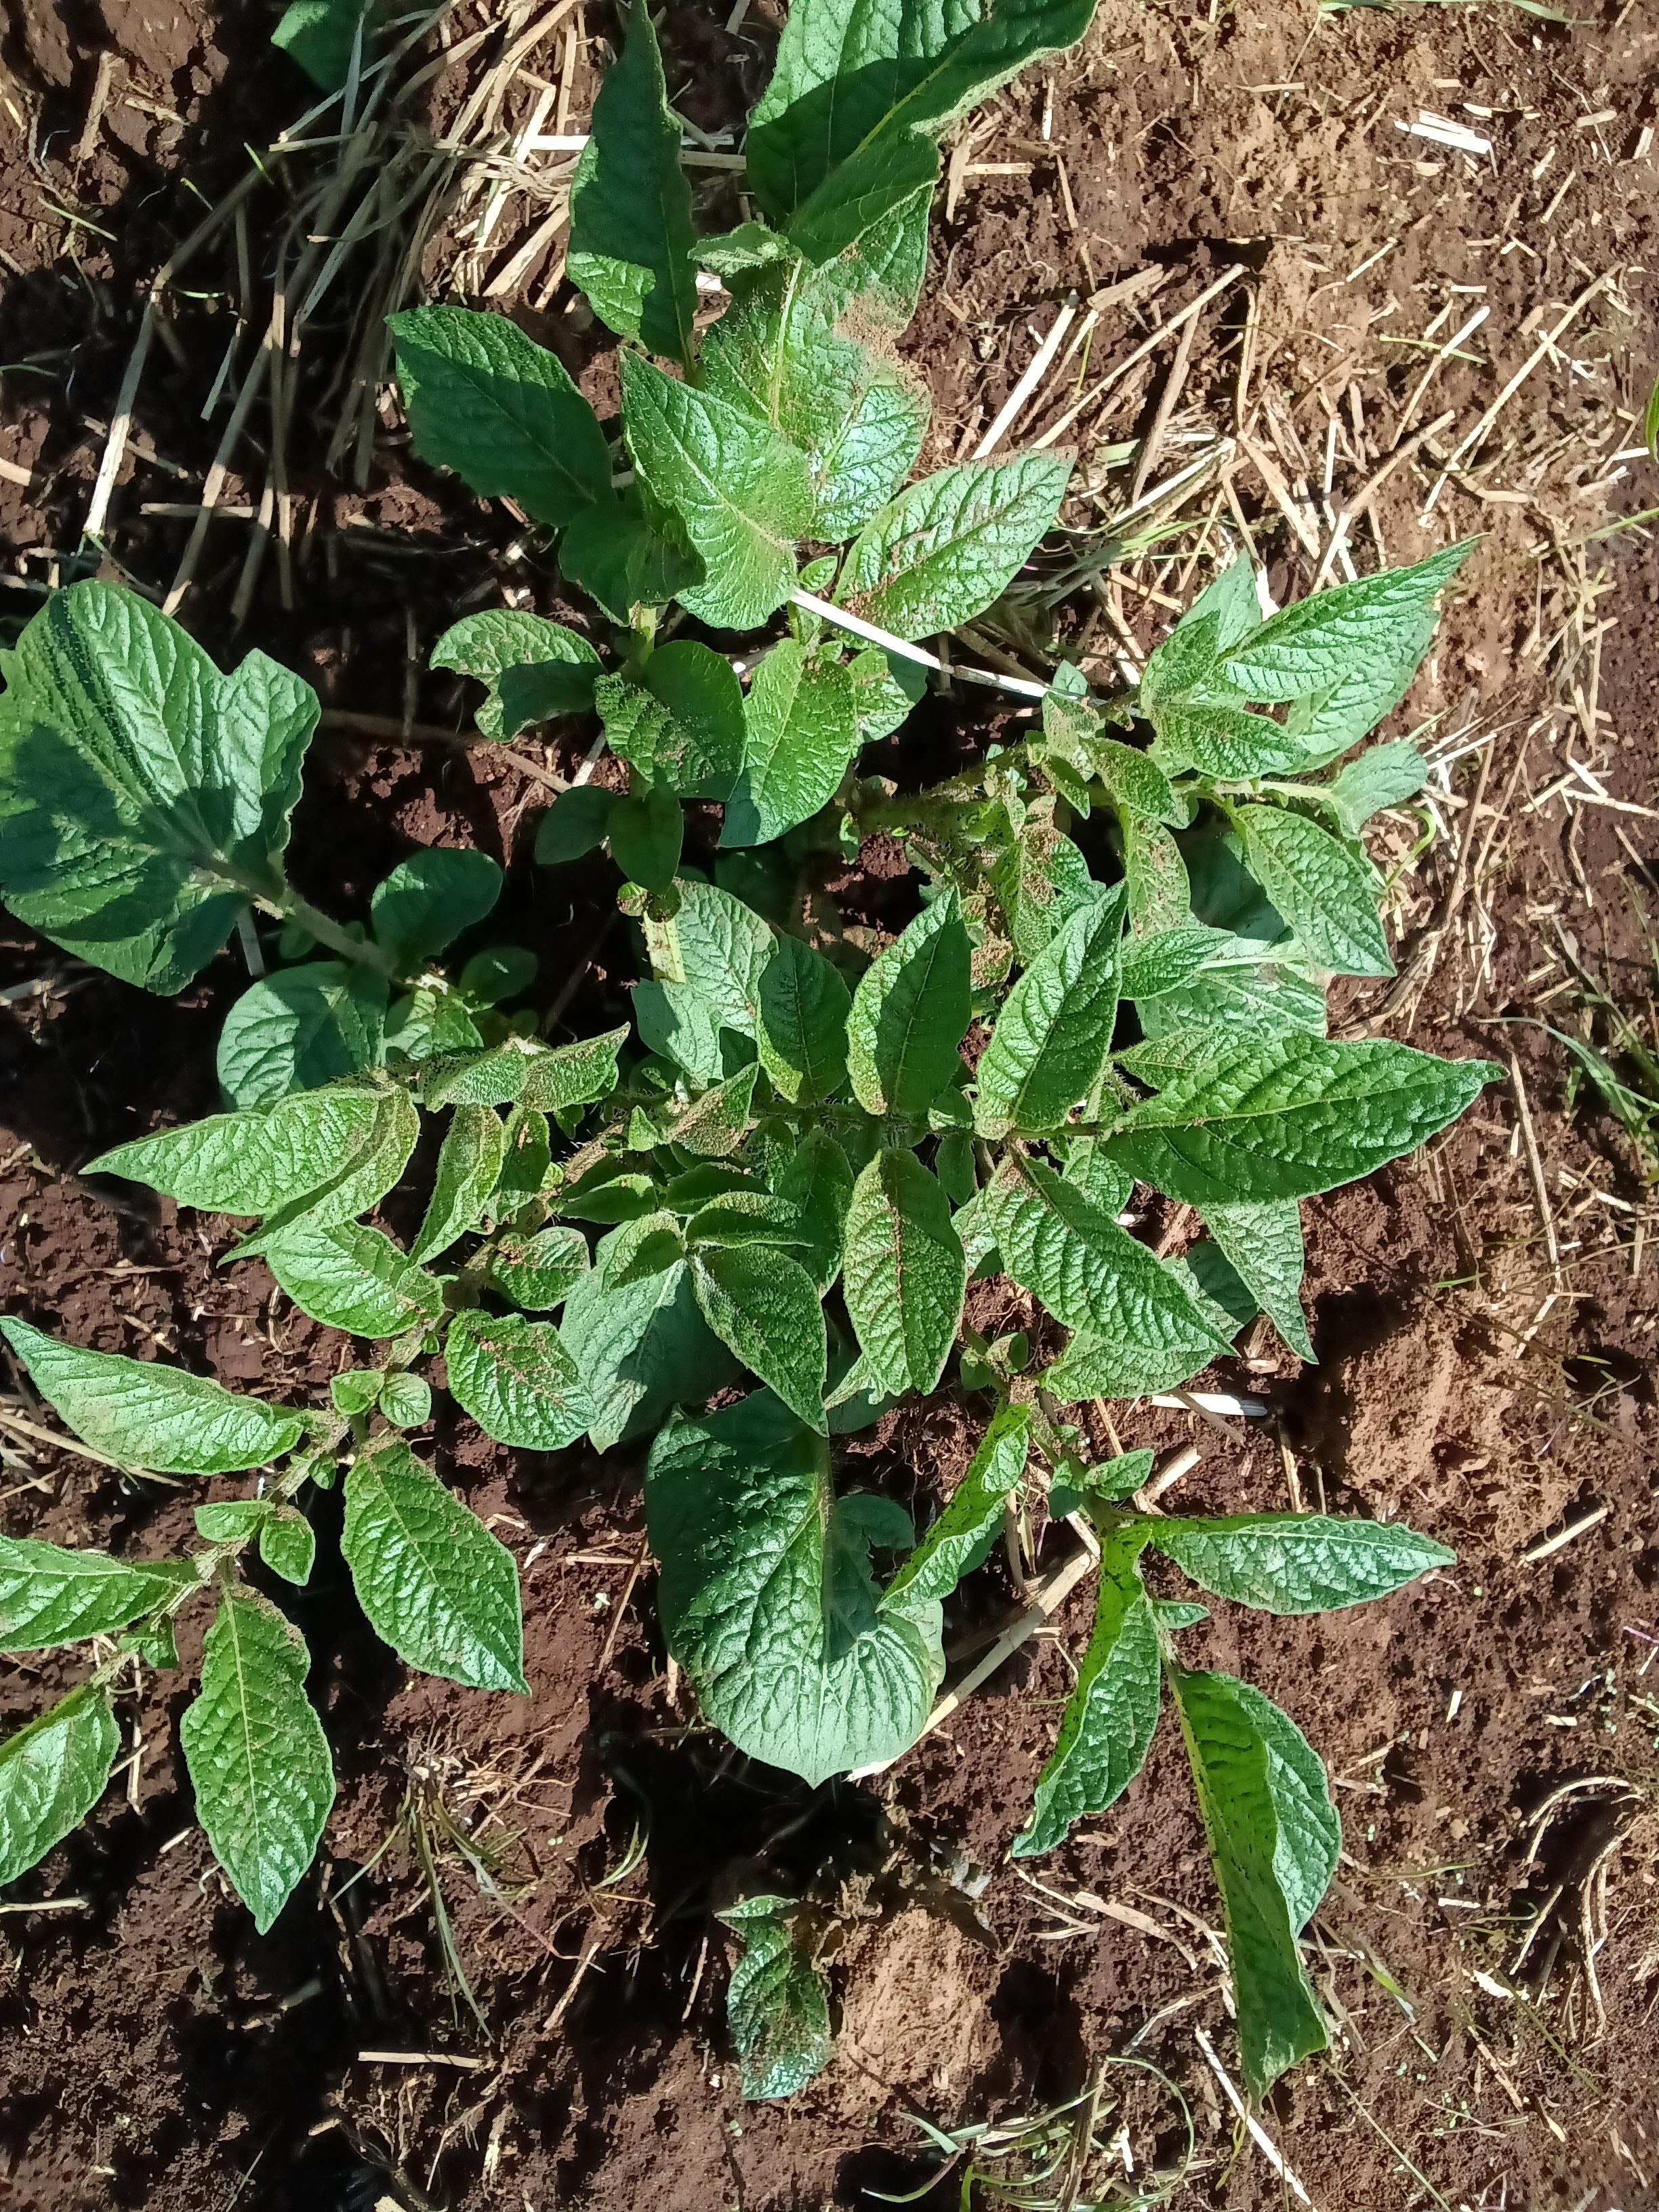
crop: potato
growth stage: vegetative
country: Kenya
